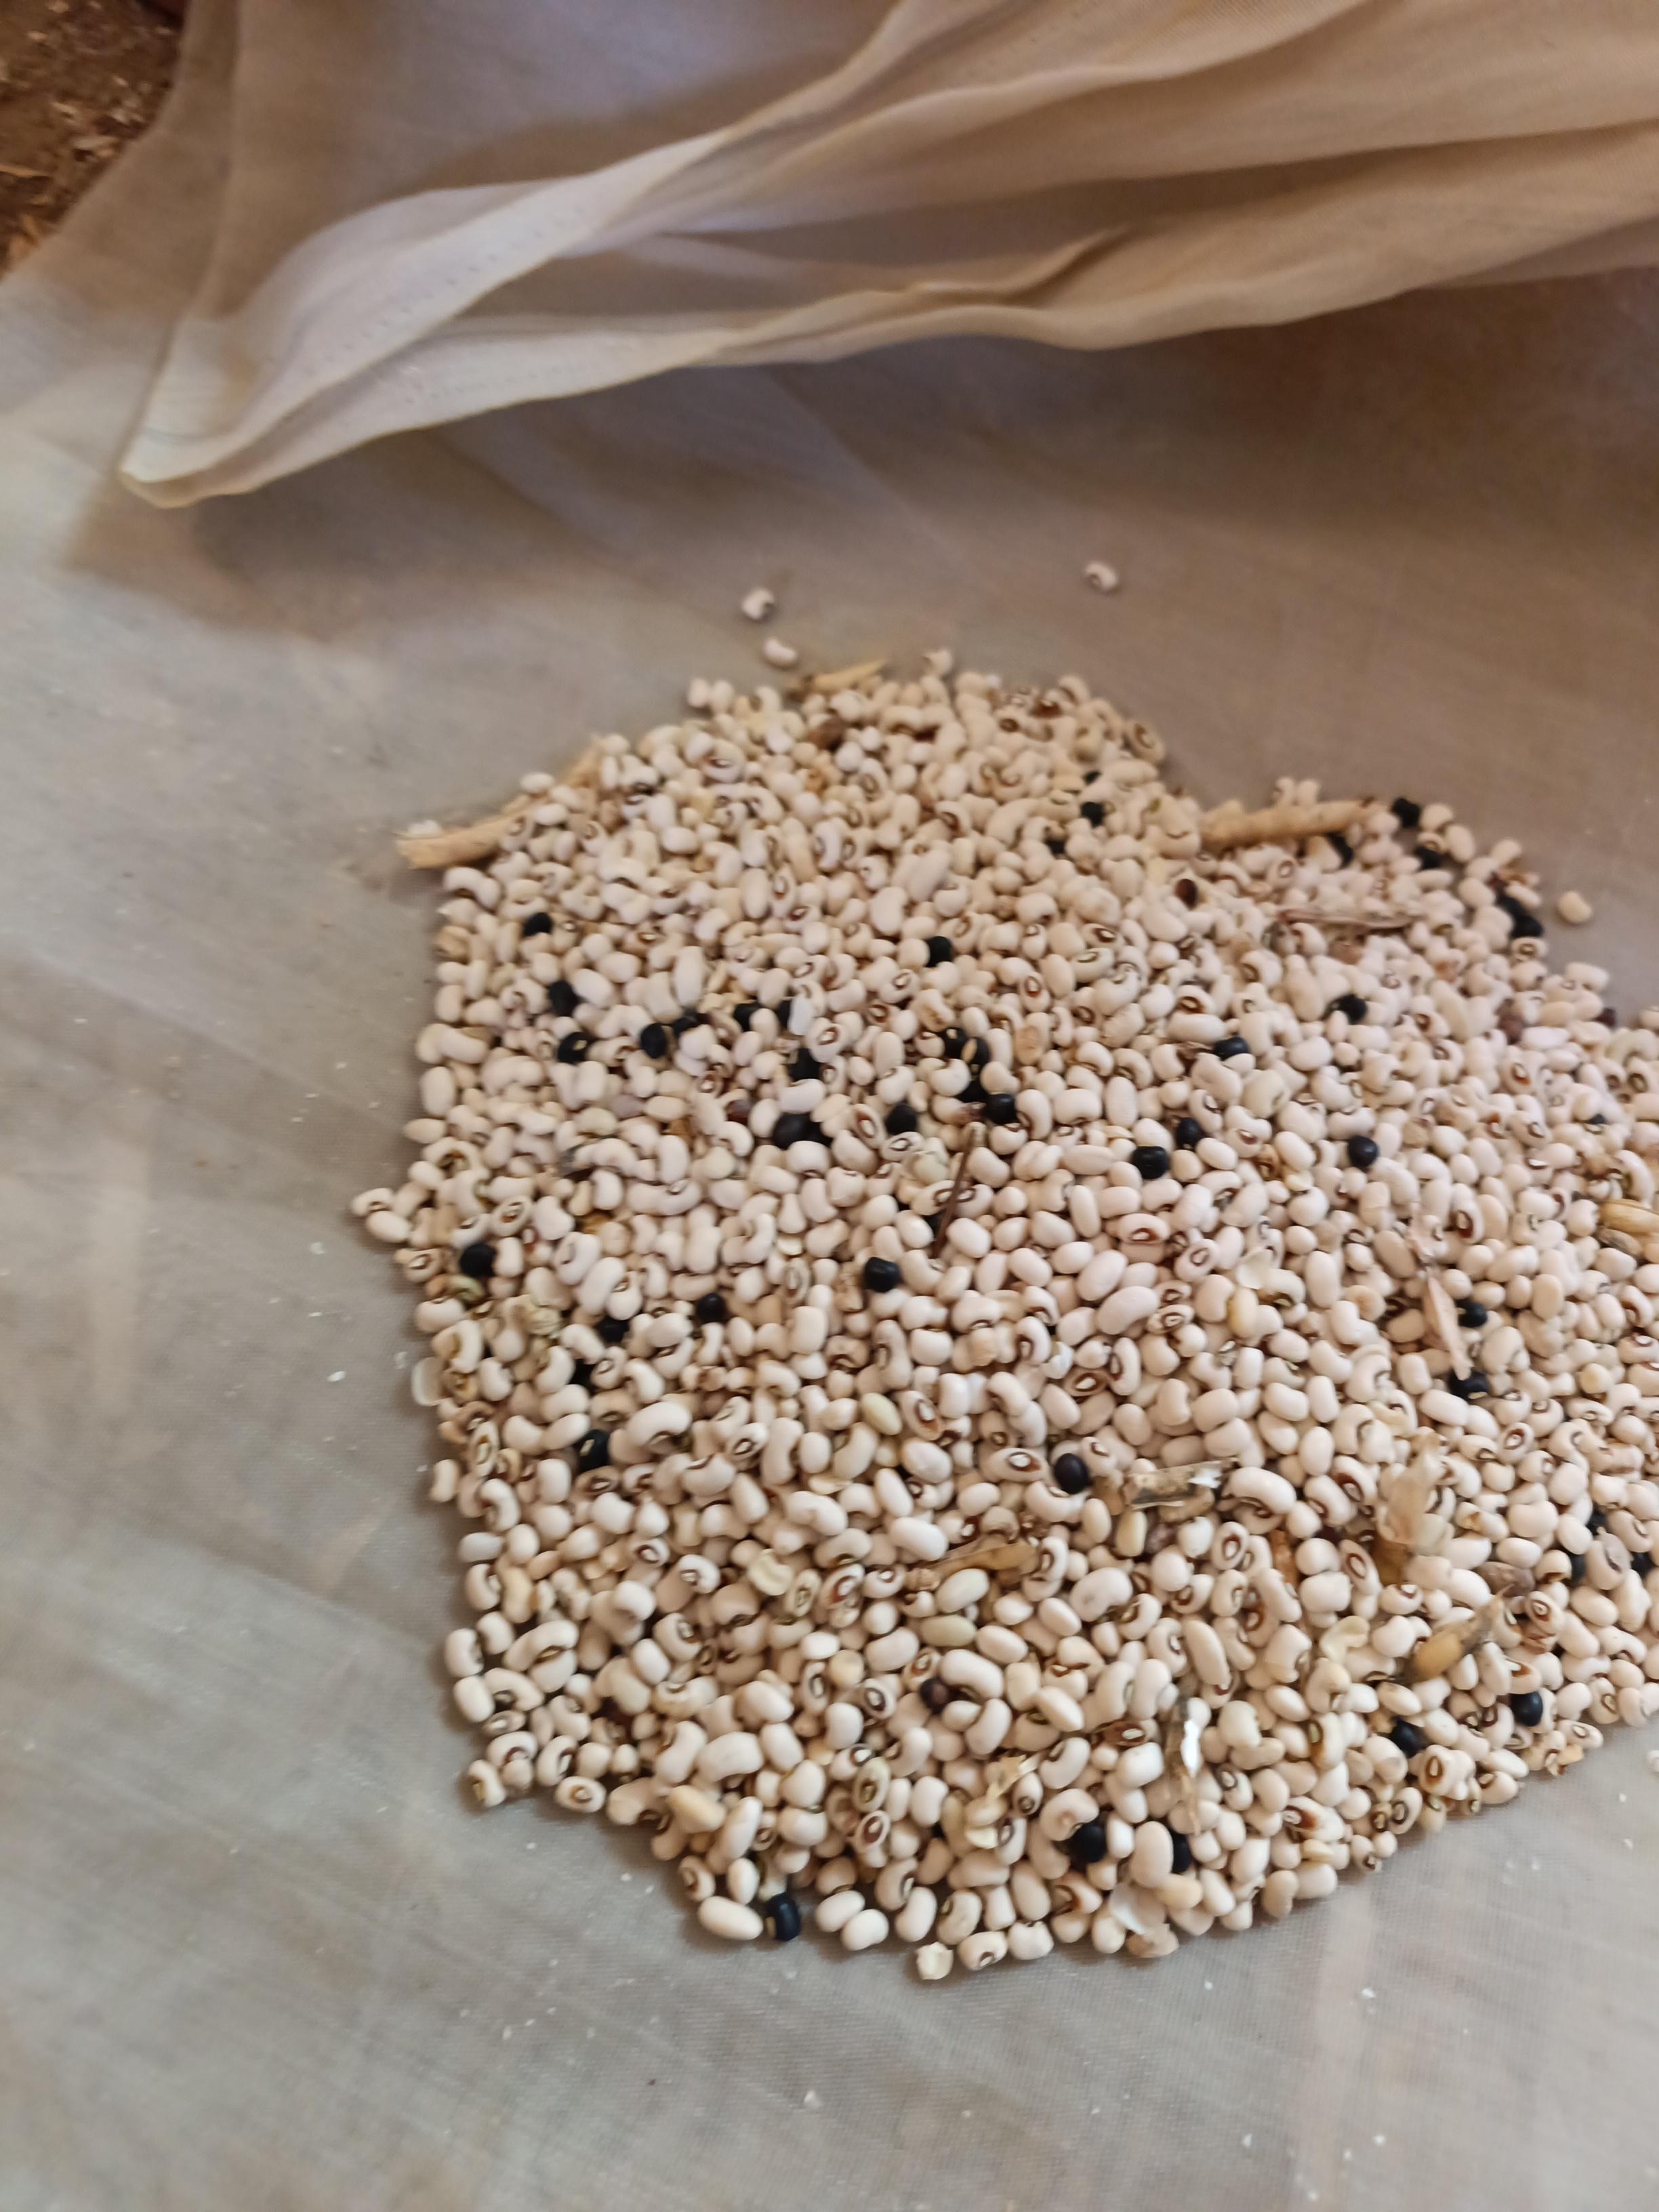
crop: cowpea
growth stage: harvest
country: Nigeria
